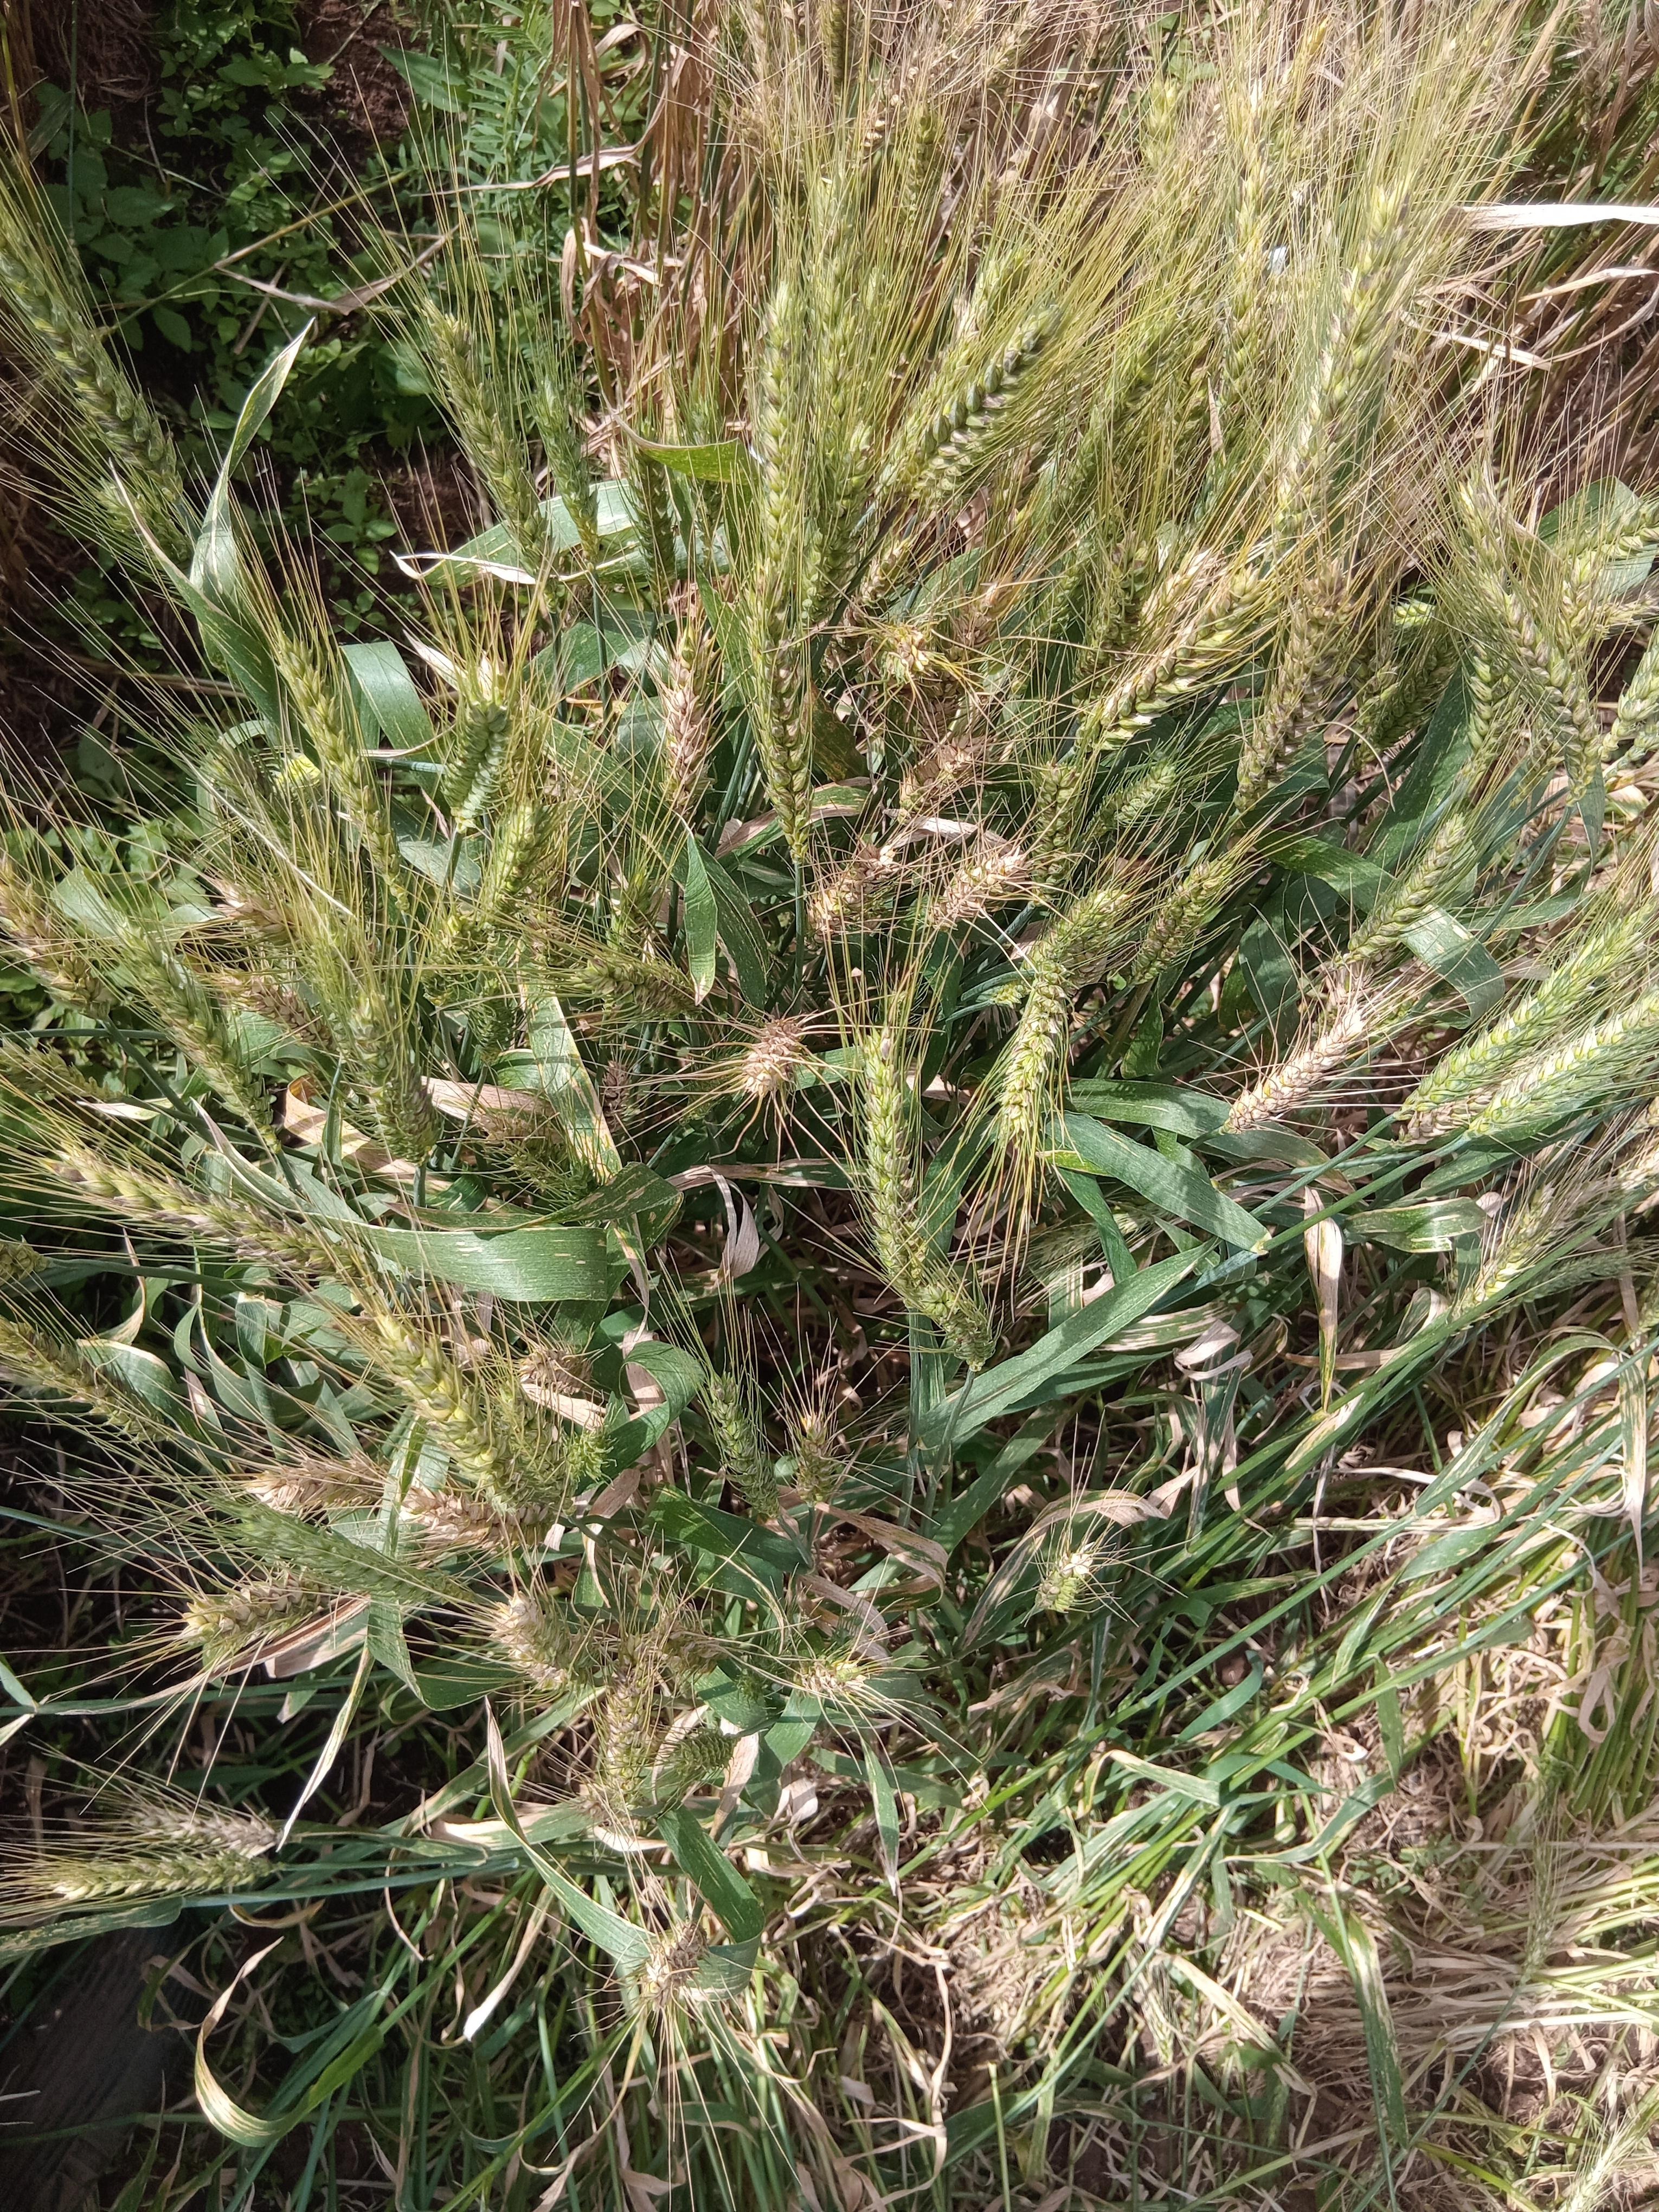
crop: wheat
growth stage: maturity
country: Kenya
